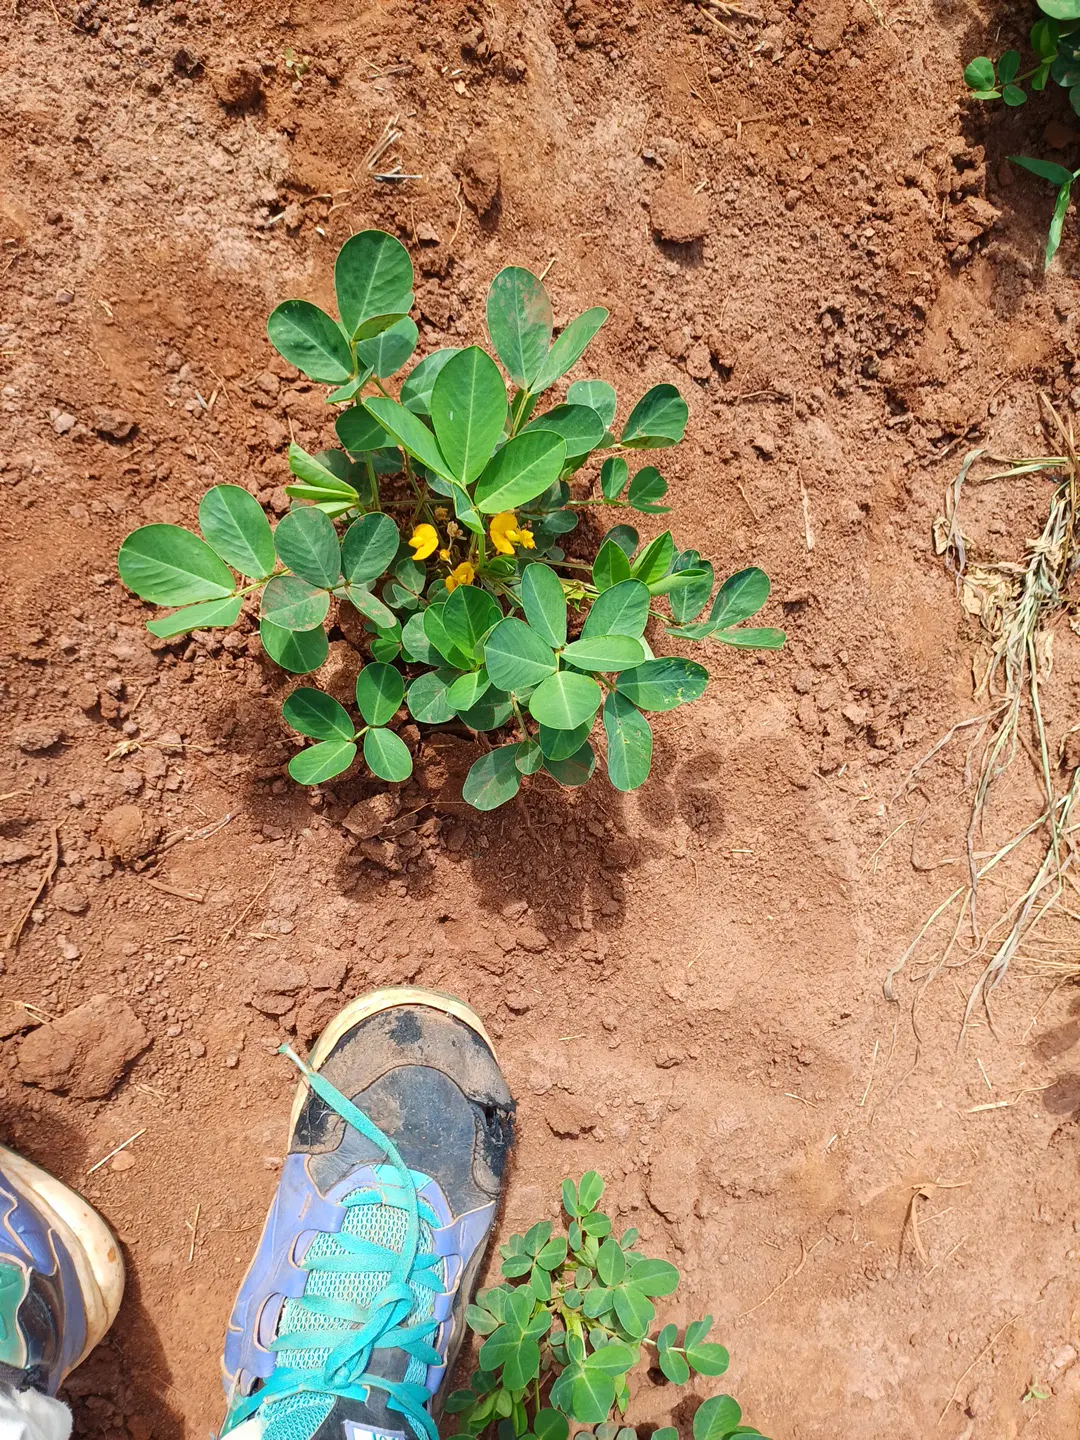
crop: groundnut
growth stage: flowering
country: Kenya
